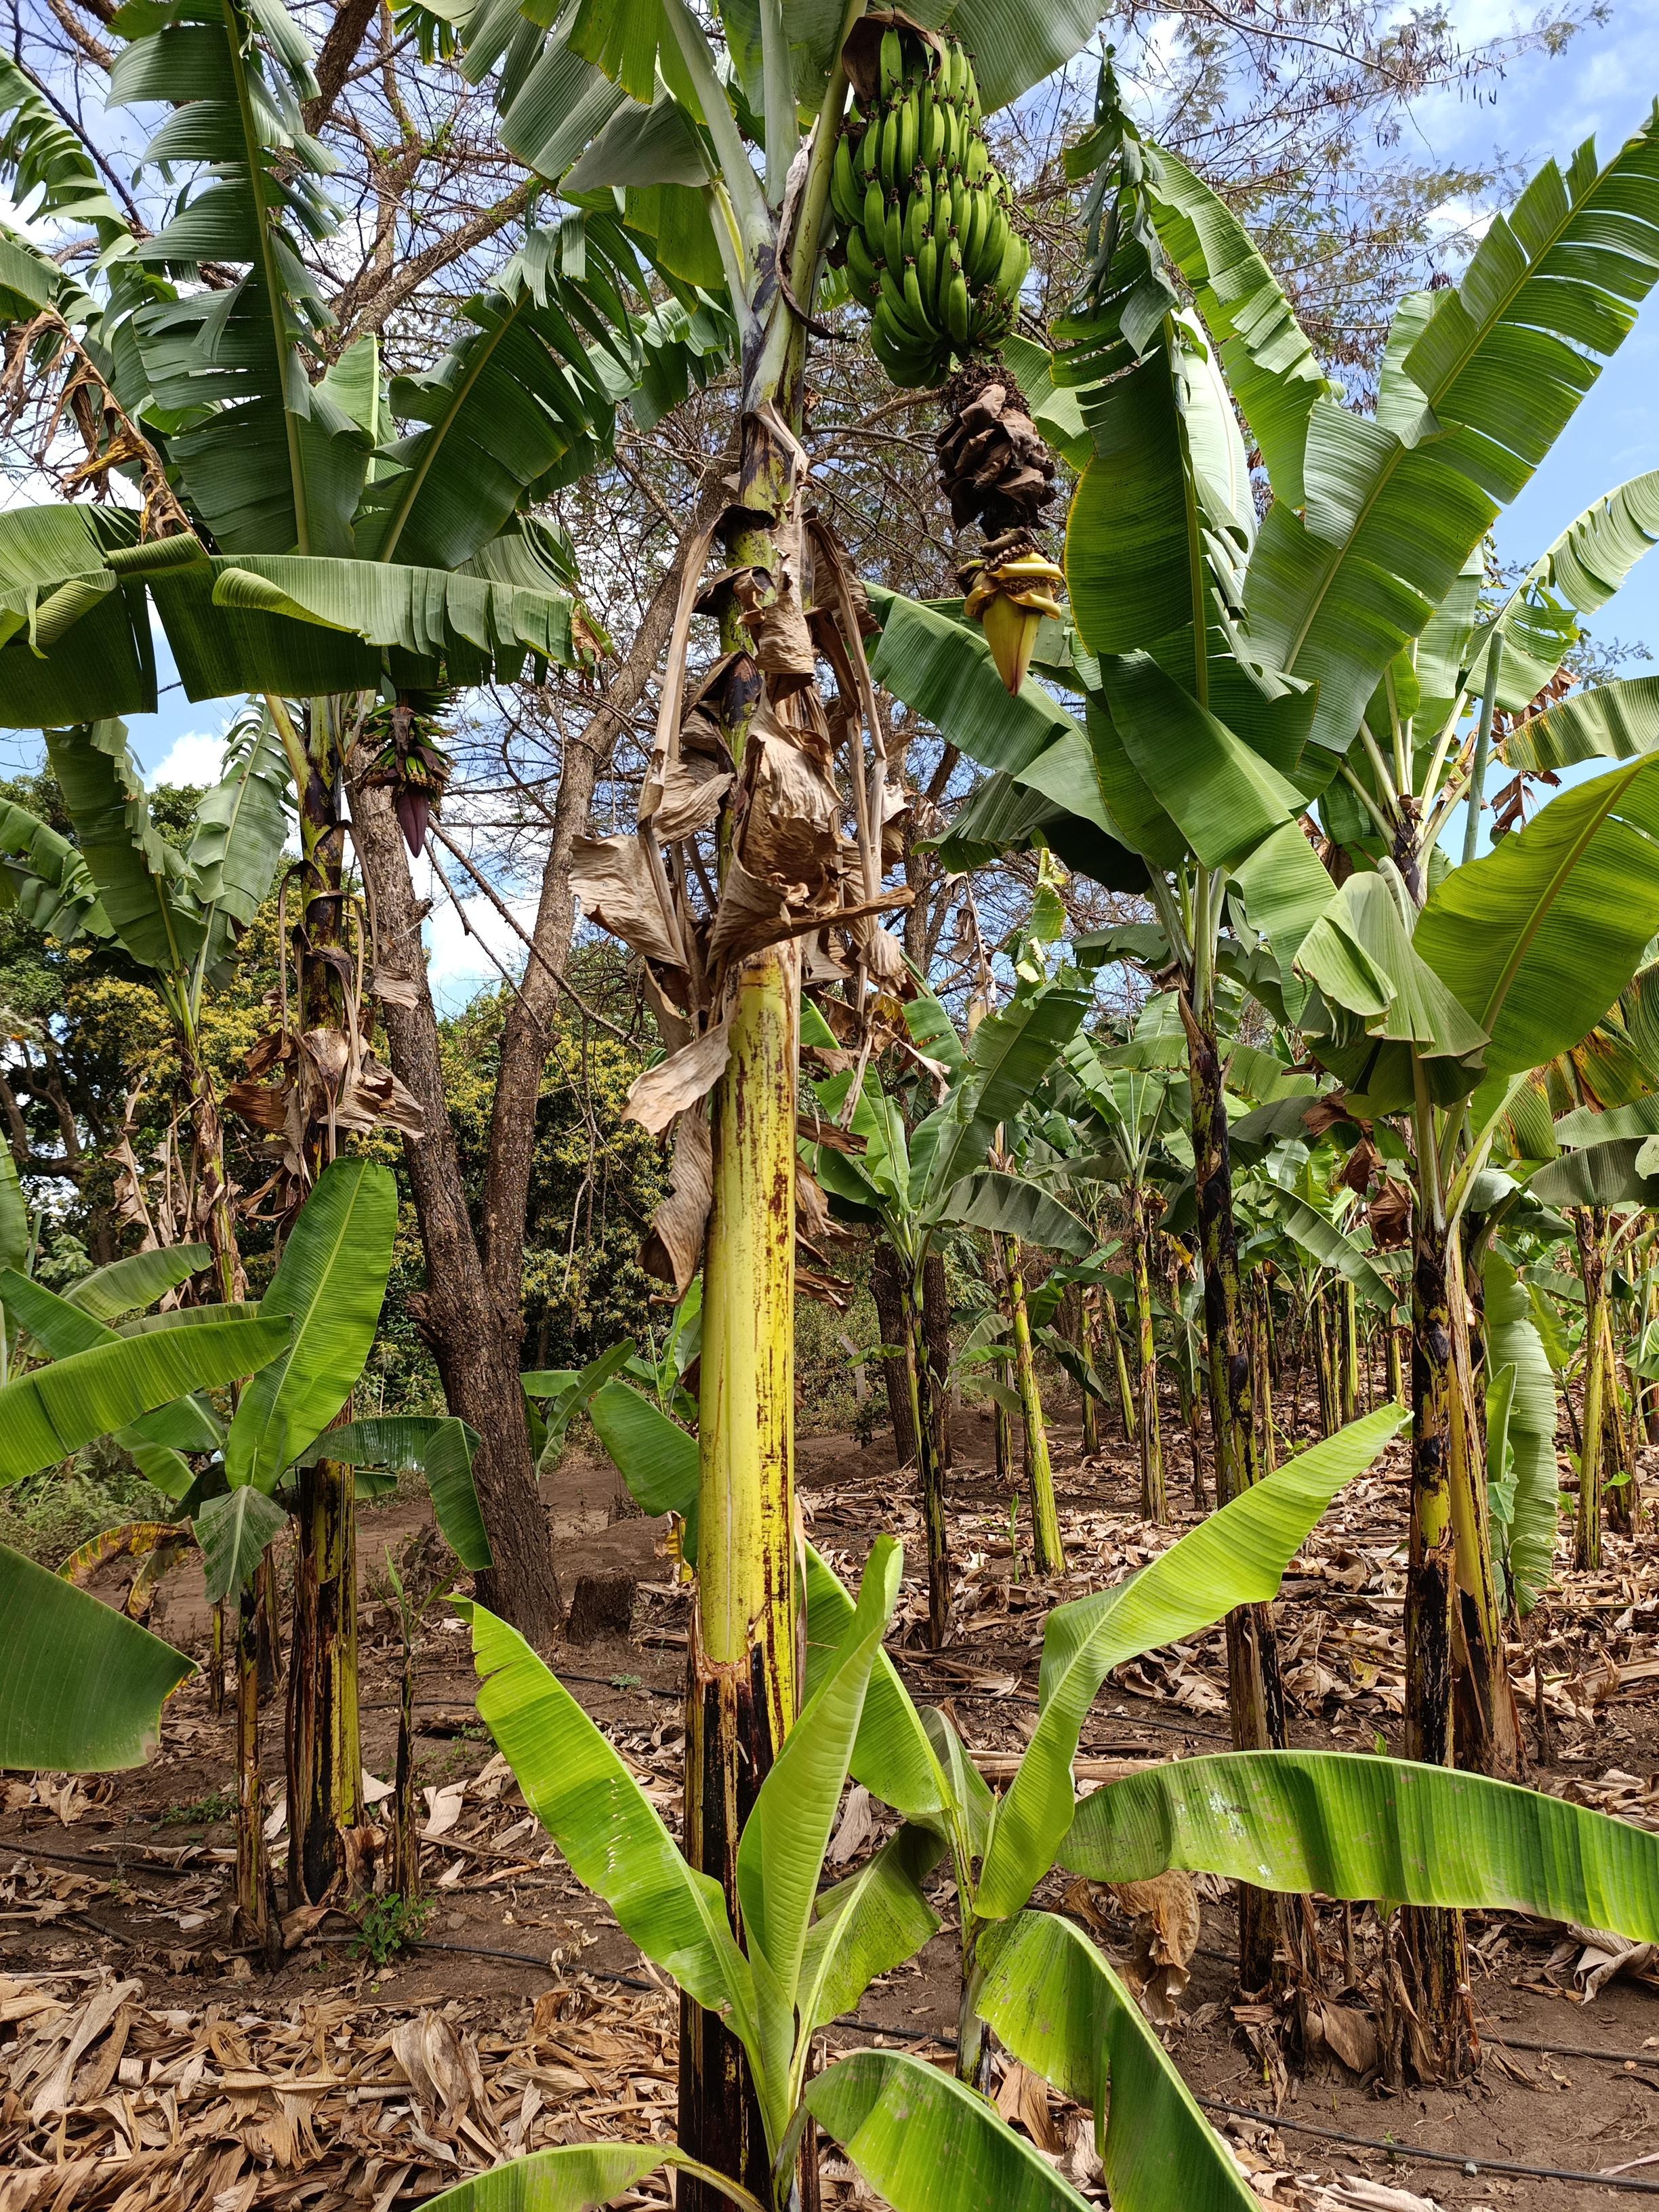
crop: banana
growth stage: development fruit
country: Tanzania
